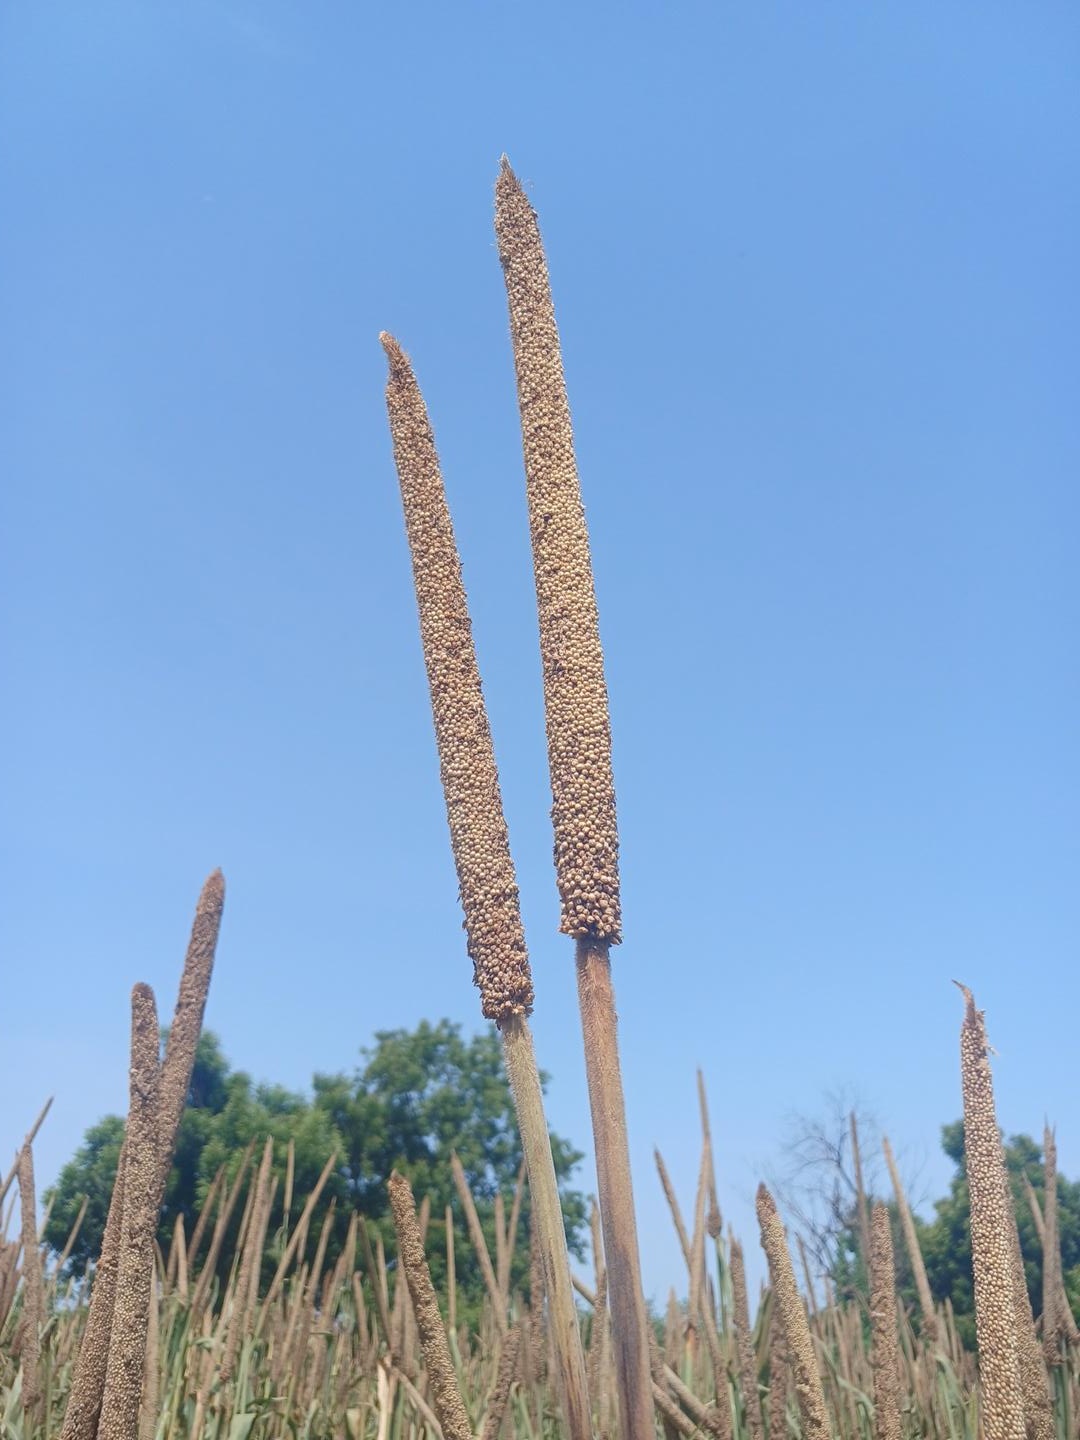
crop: pearl millet
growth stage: maturity
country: Senegal
